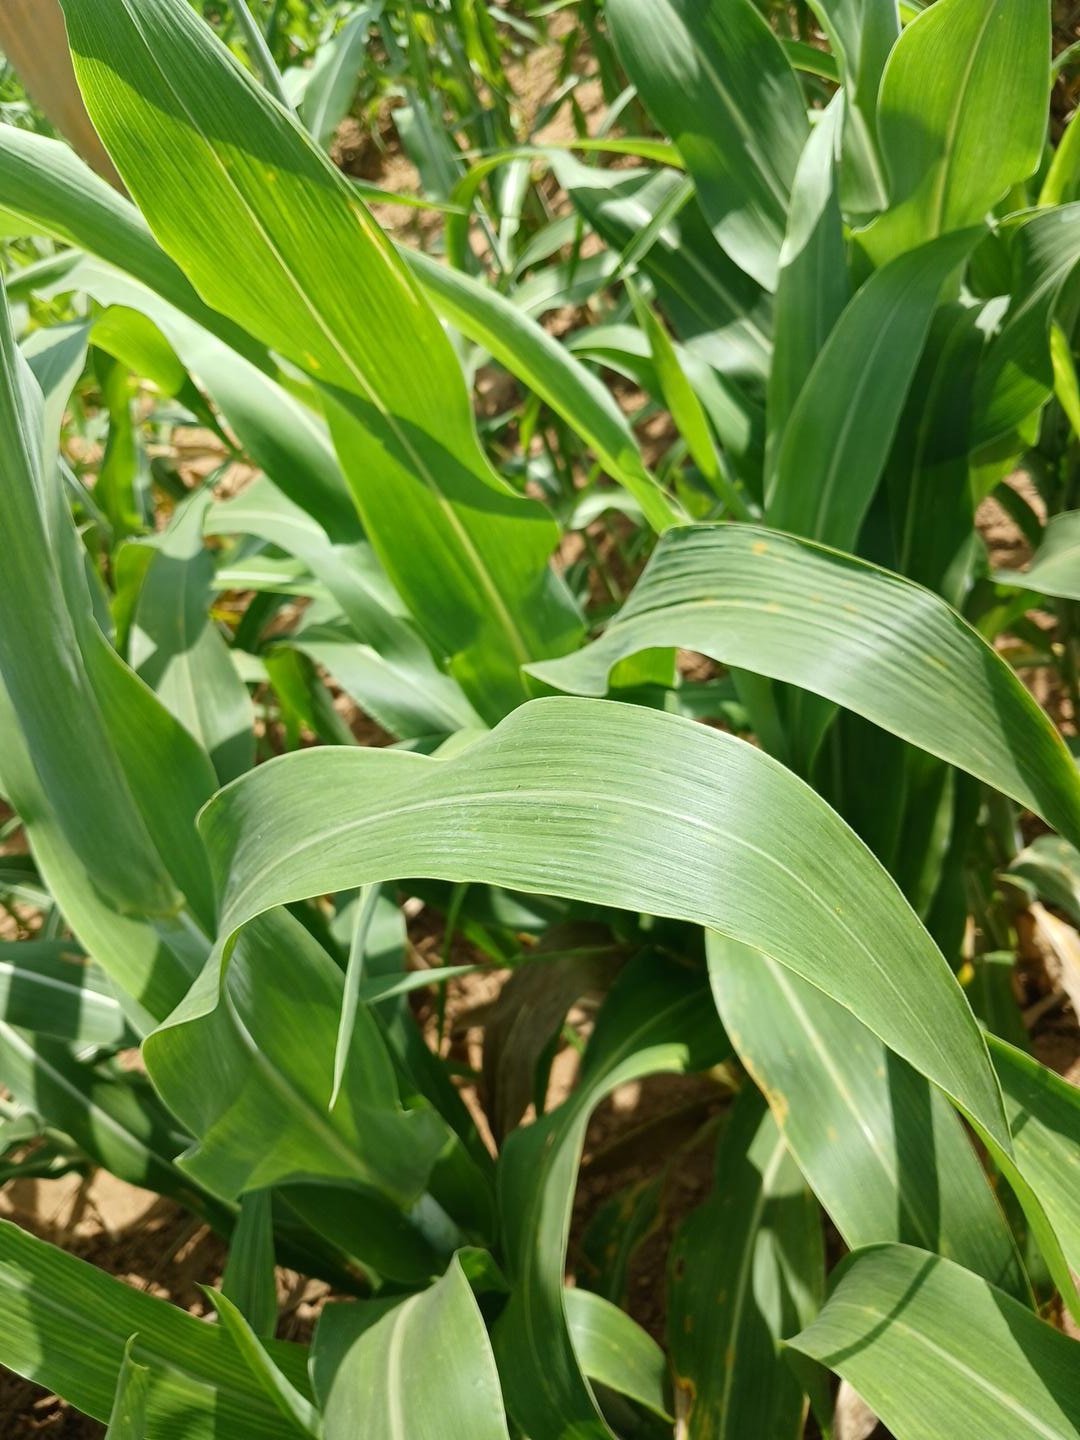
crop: sorghum
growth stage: vegetative
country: Senegal
